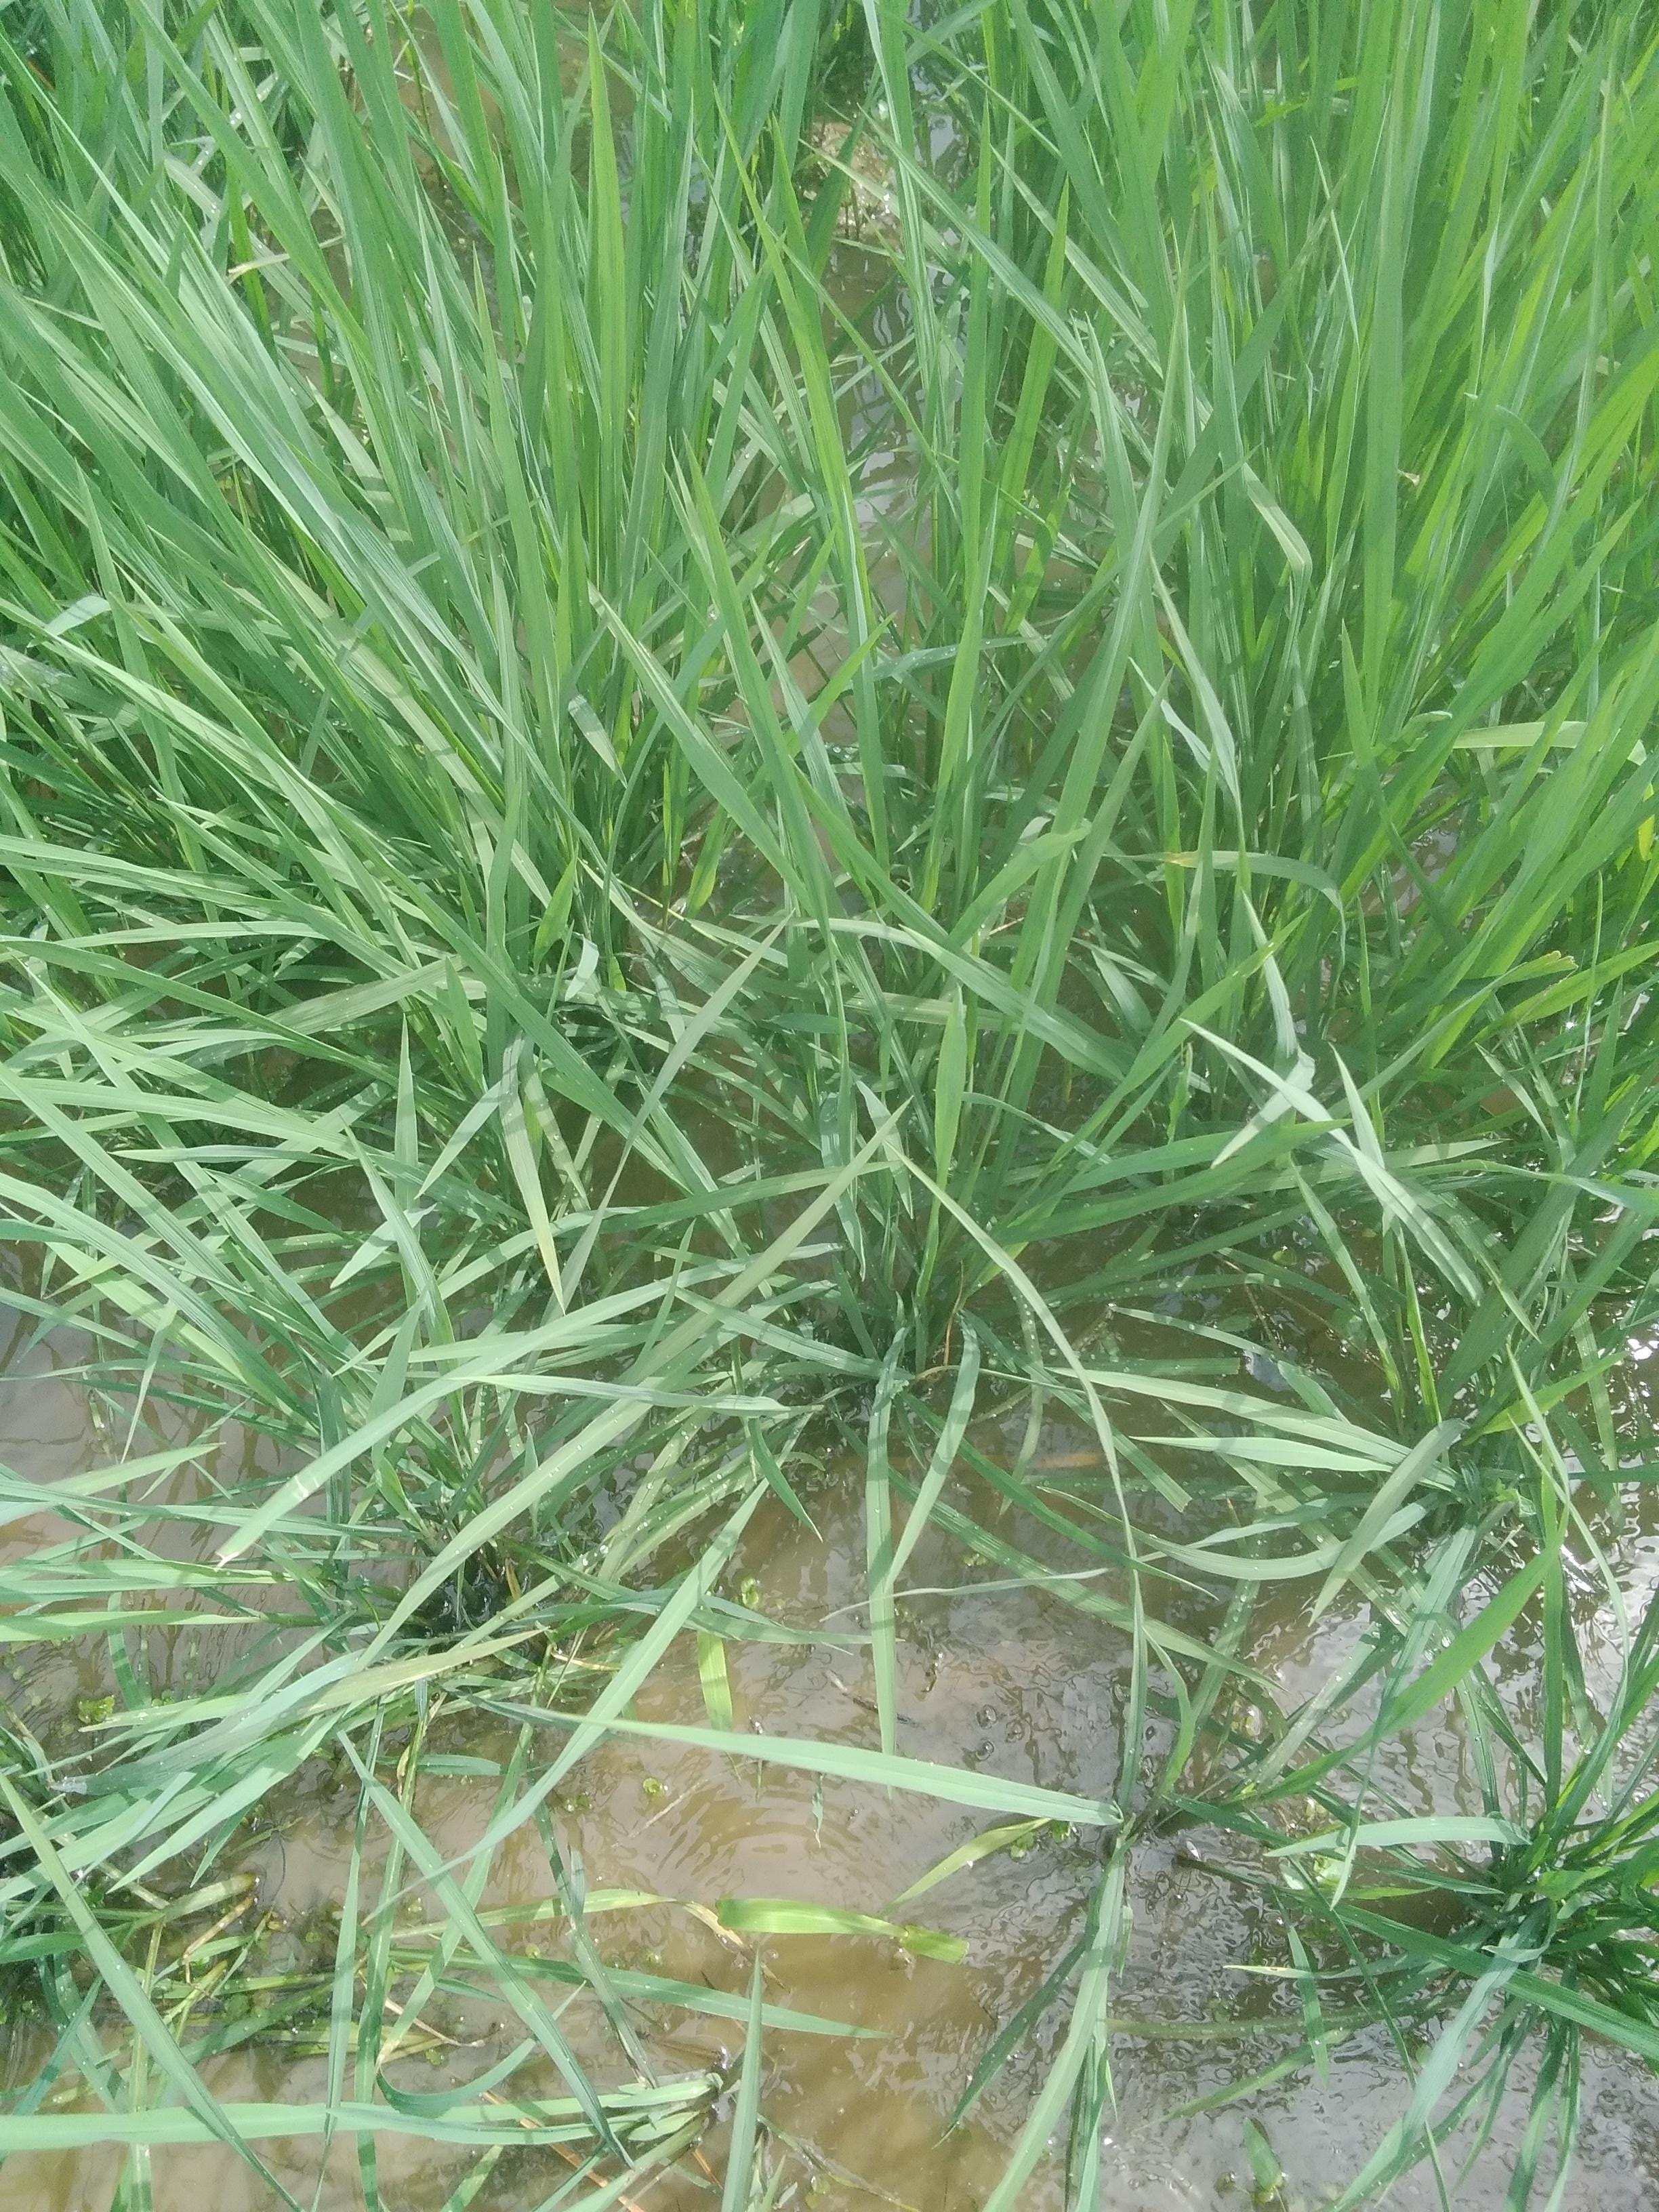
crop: rice
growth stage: elongation stem
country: Nigeria
